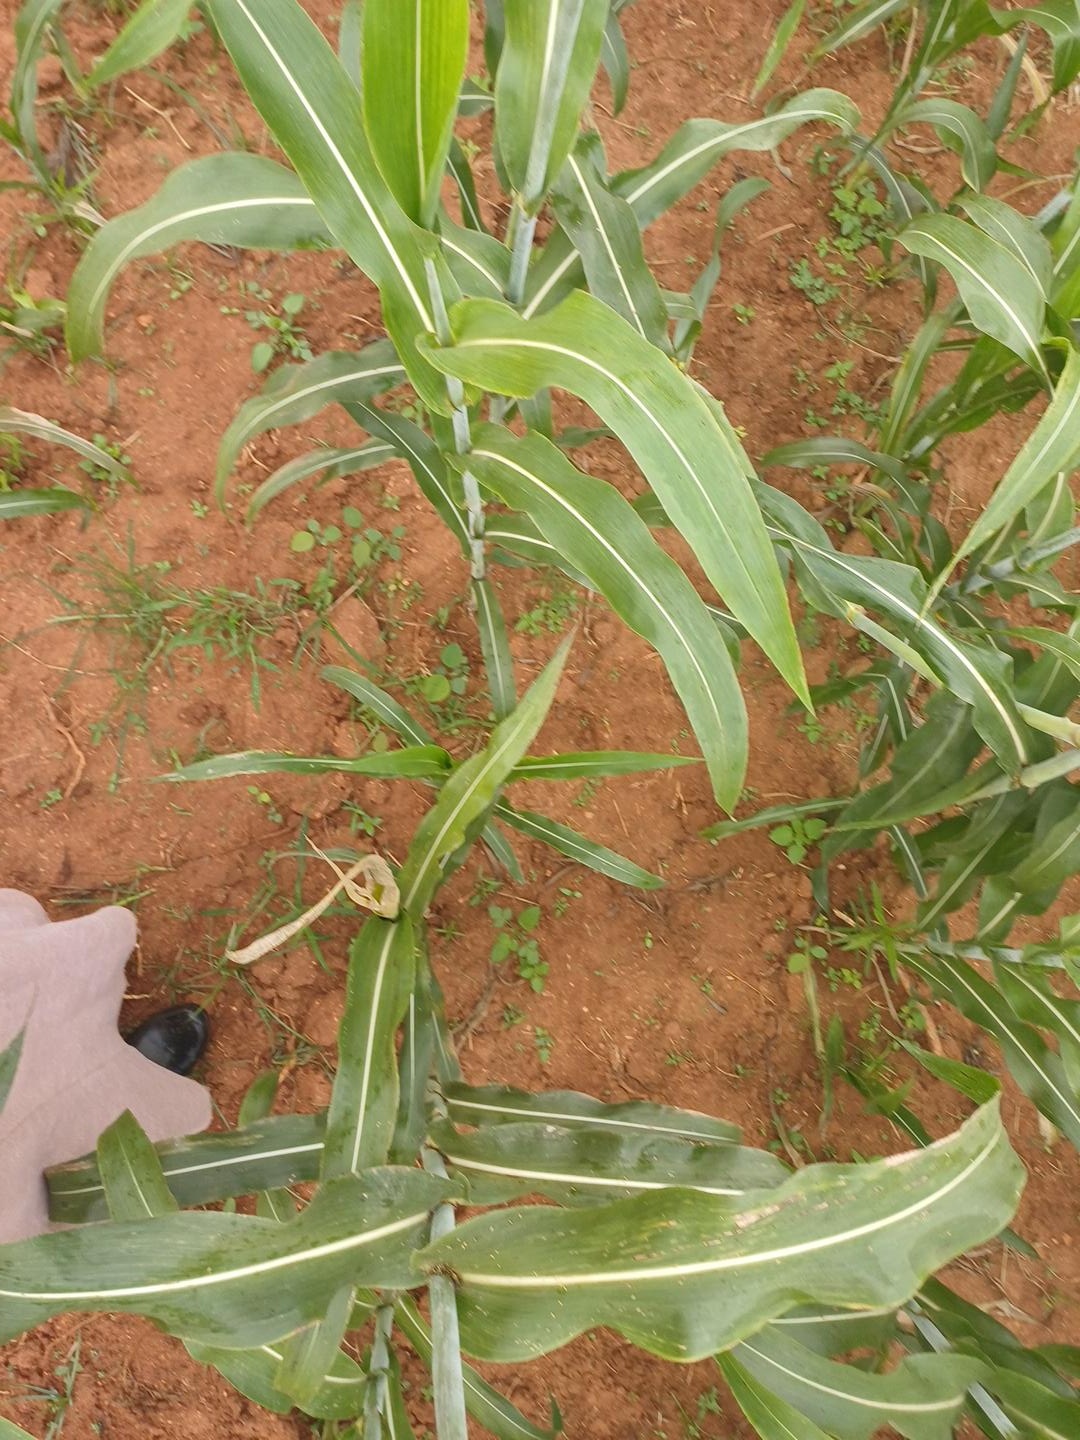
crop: sorghum
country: Kenya
